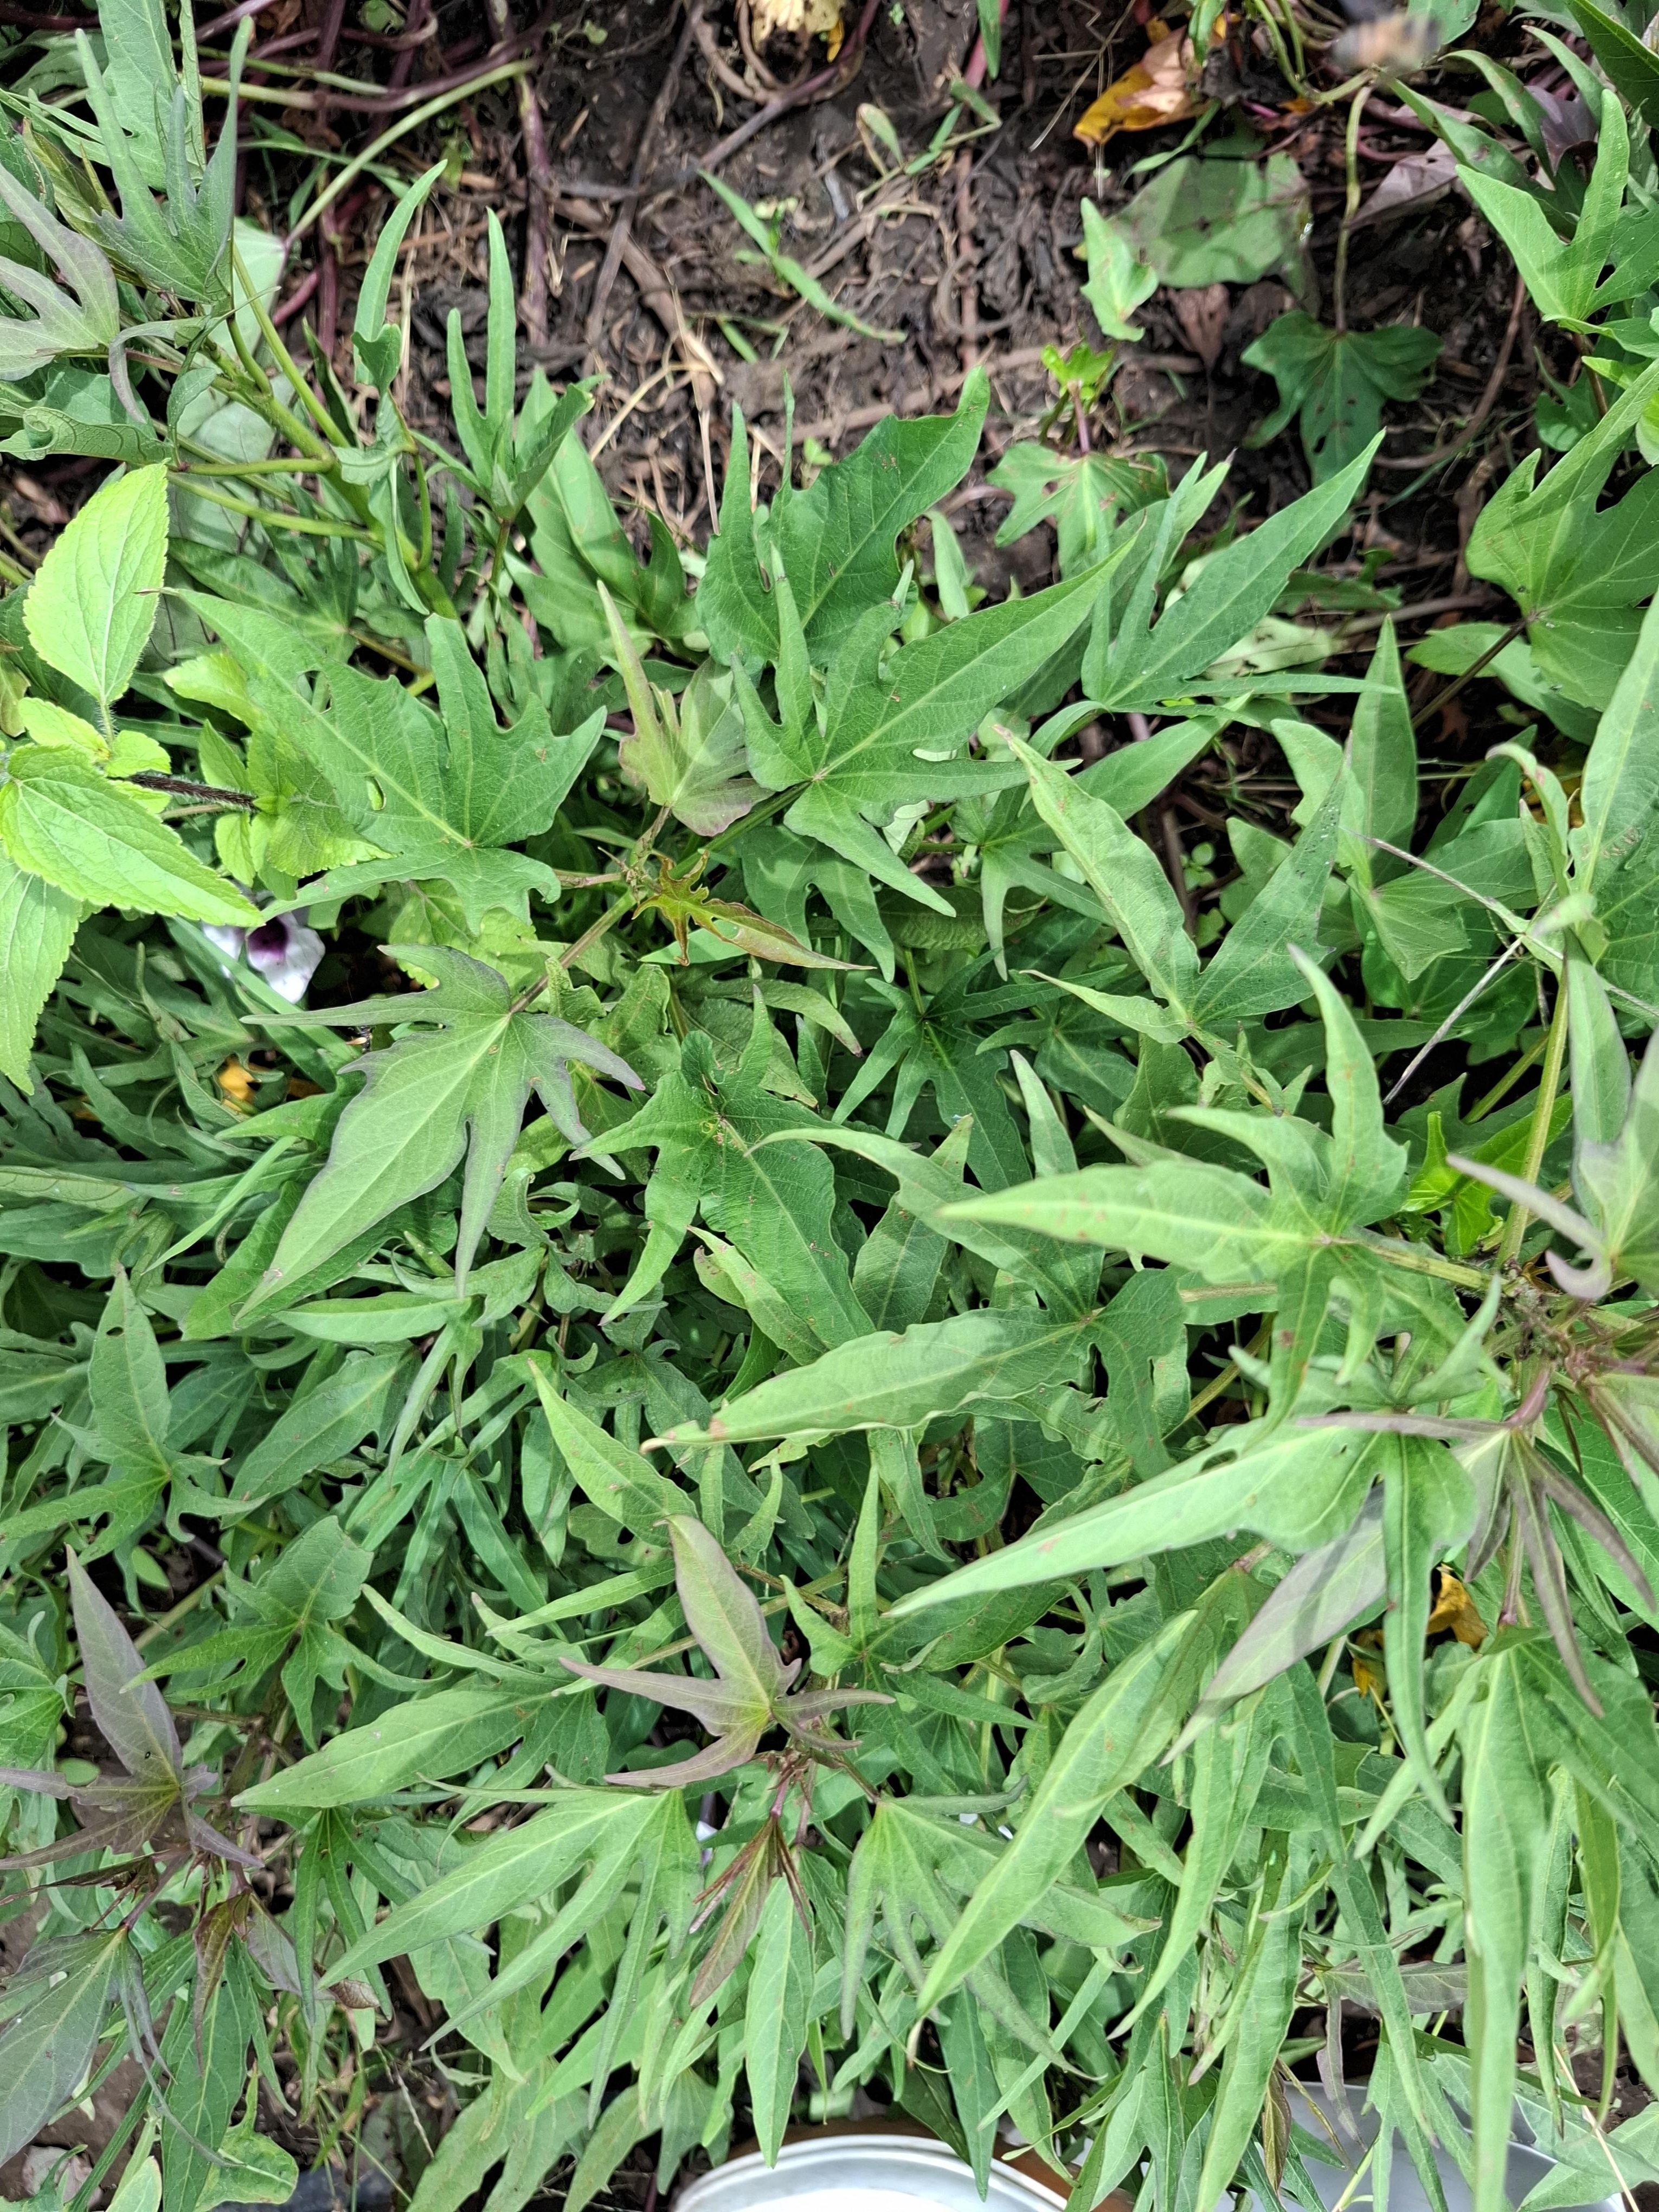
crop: sweet potato
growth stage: vegetative
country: Tanzania
